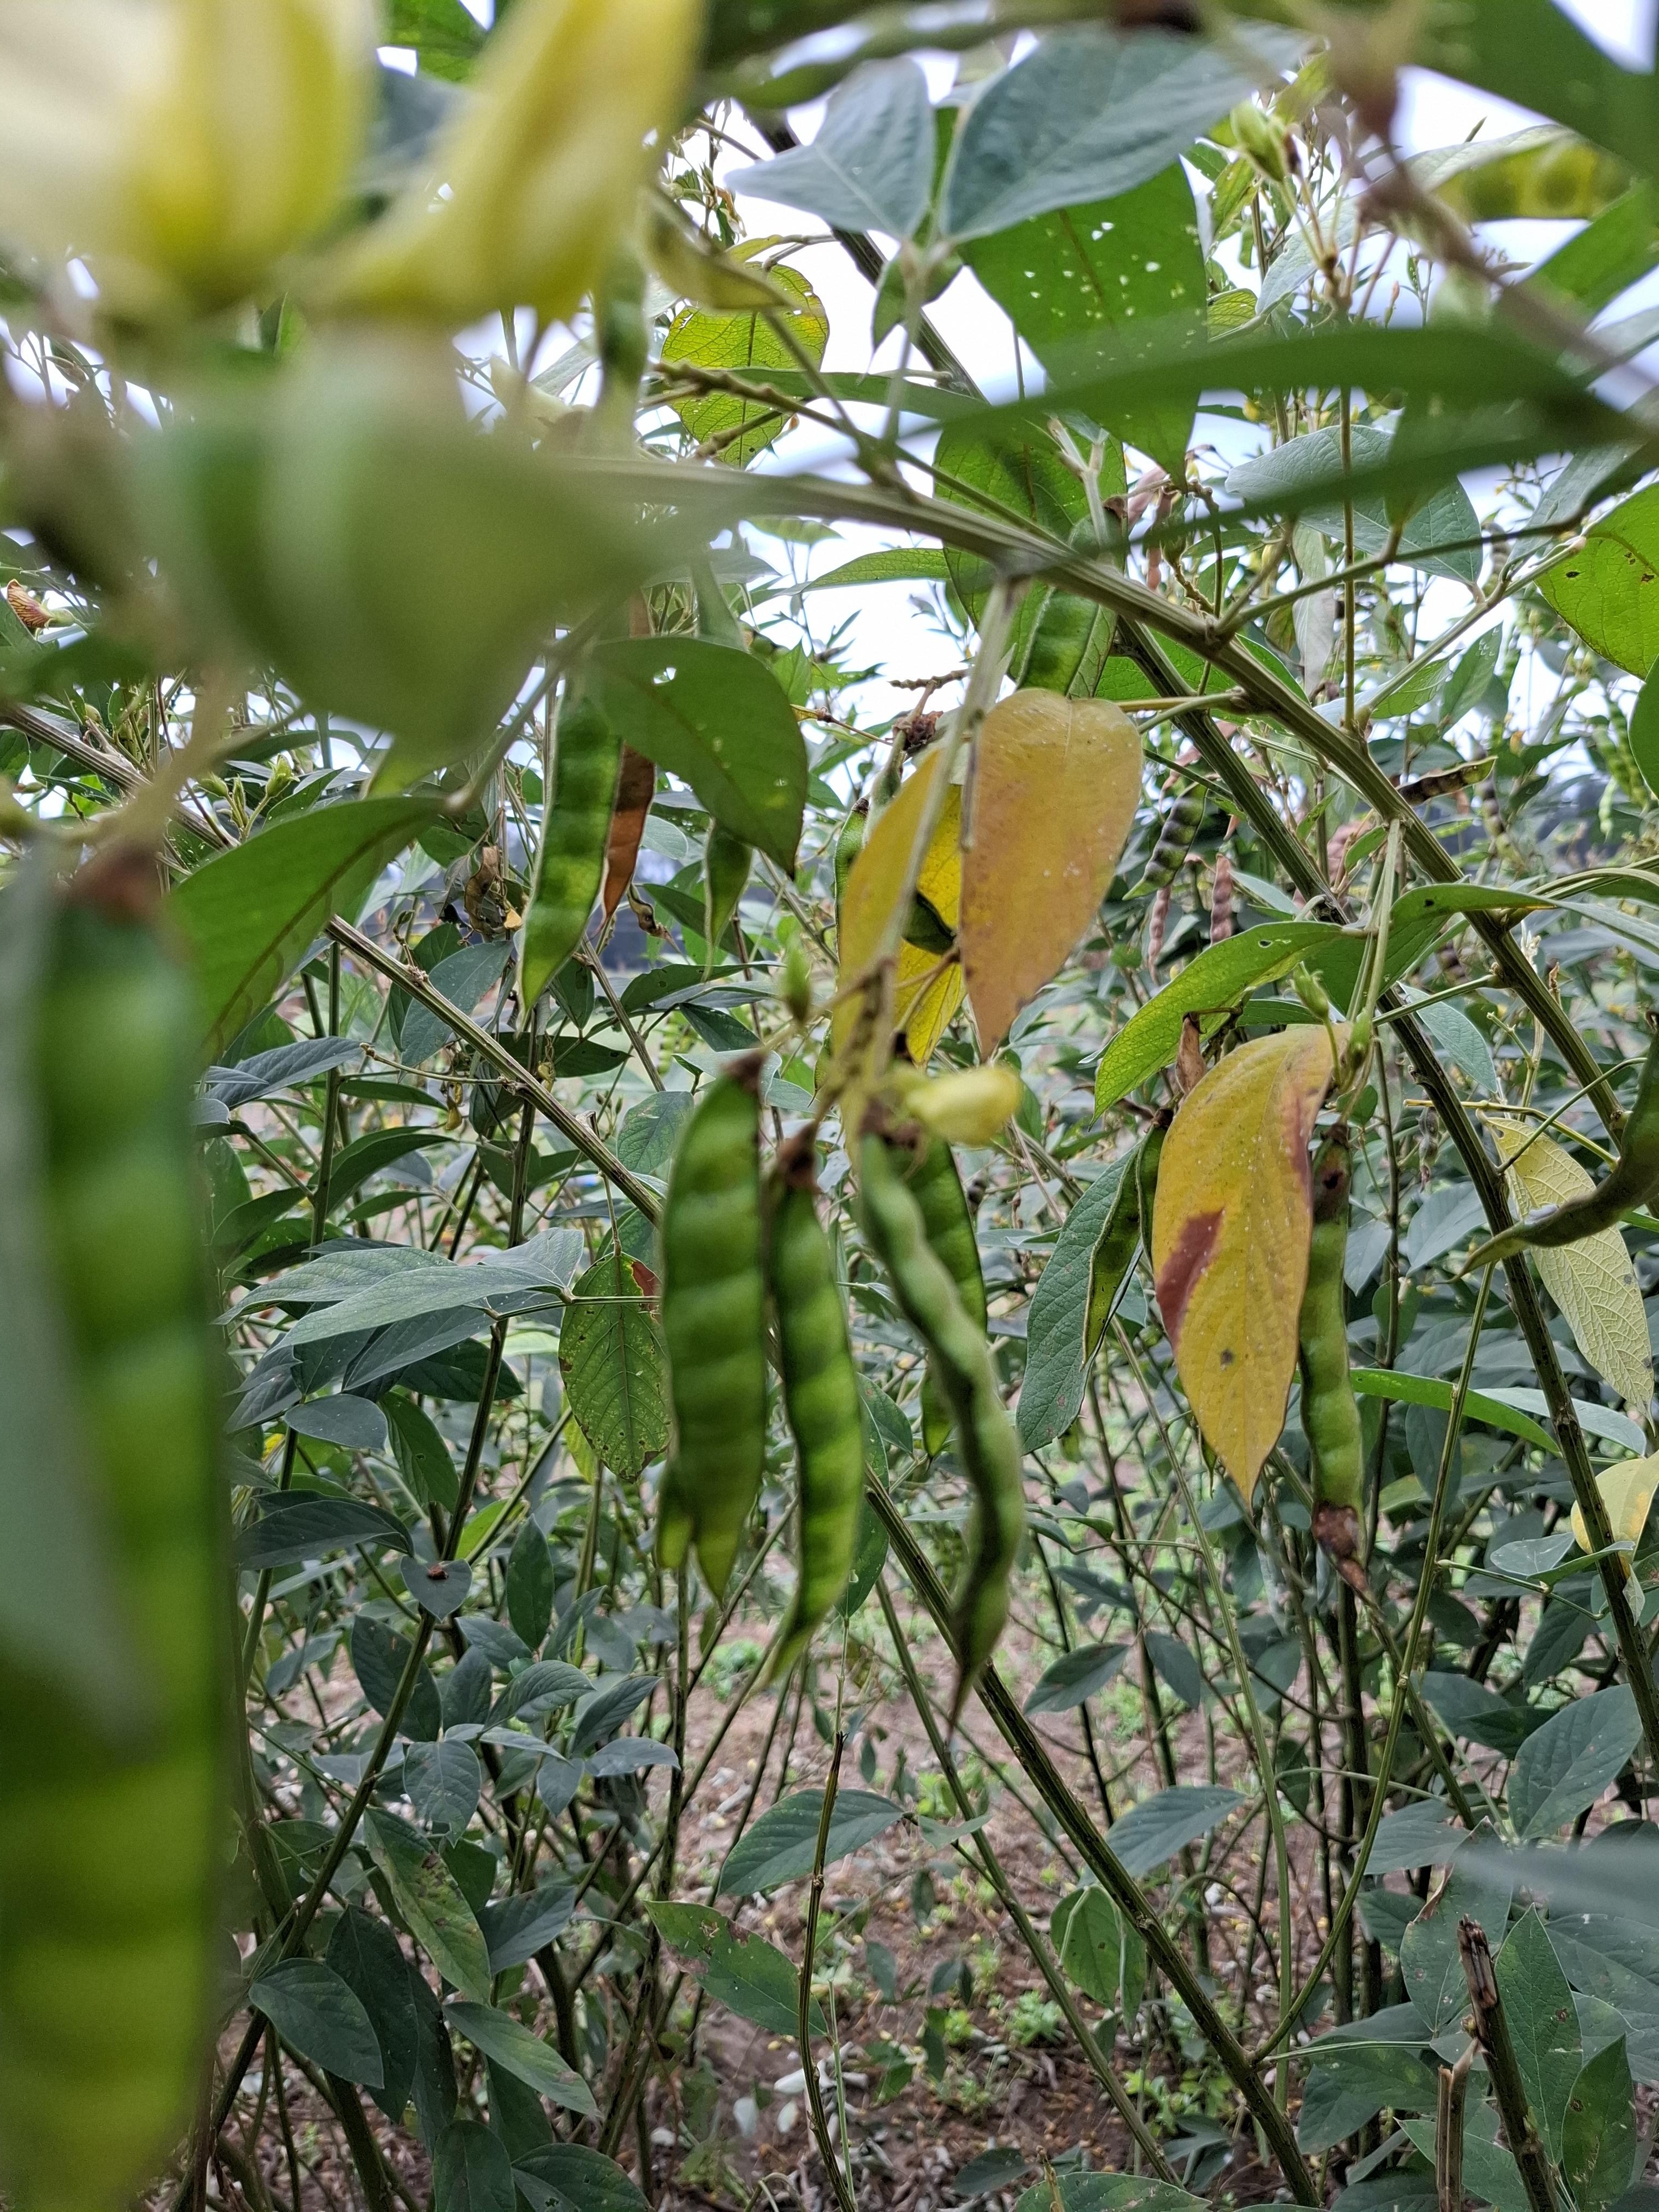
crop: pigeonpea
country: Tanzania
